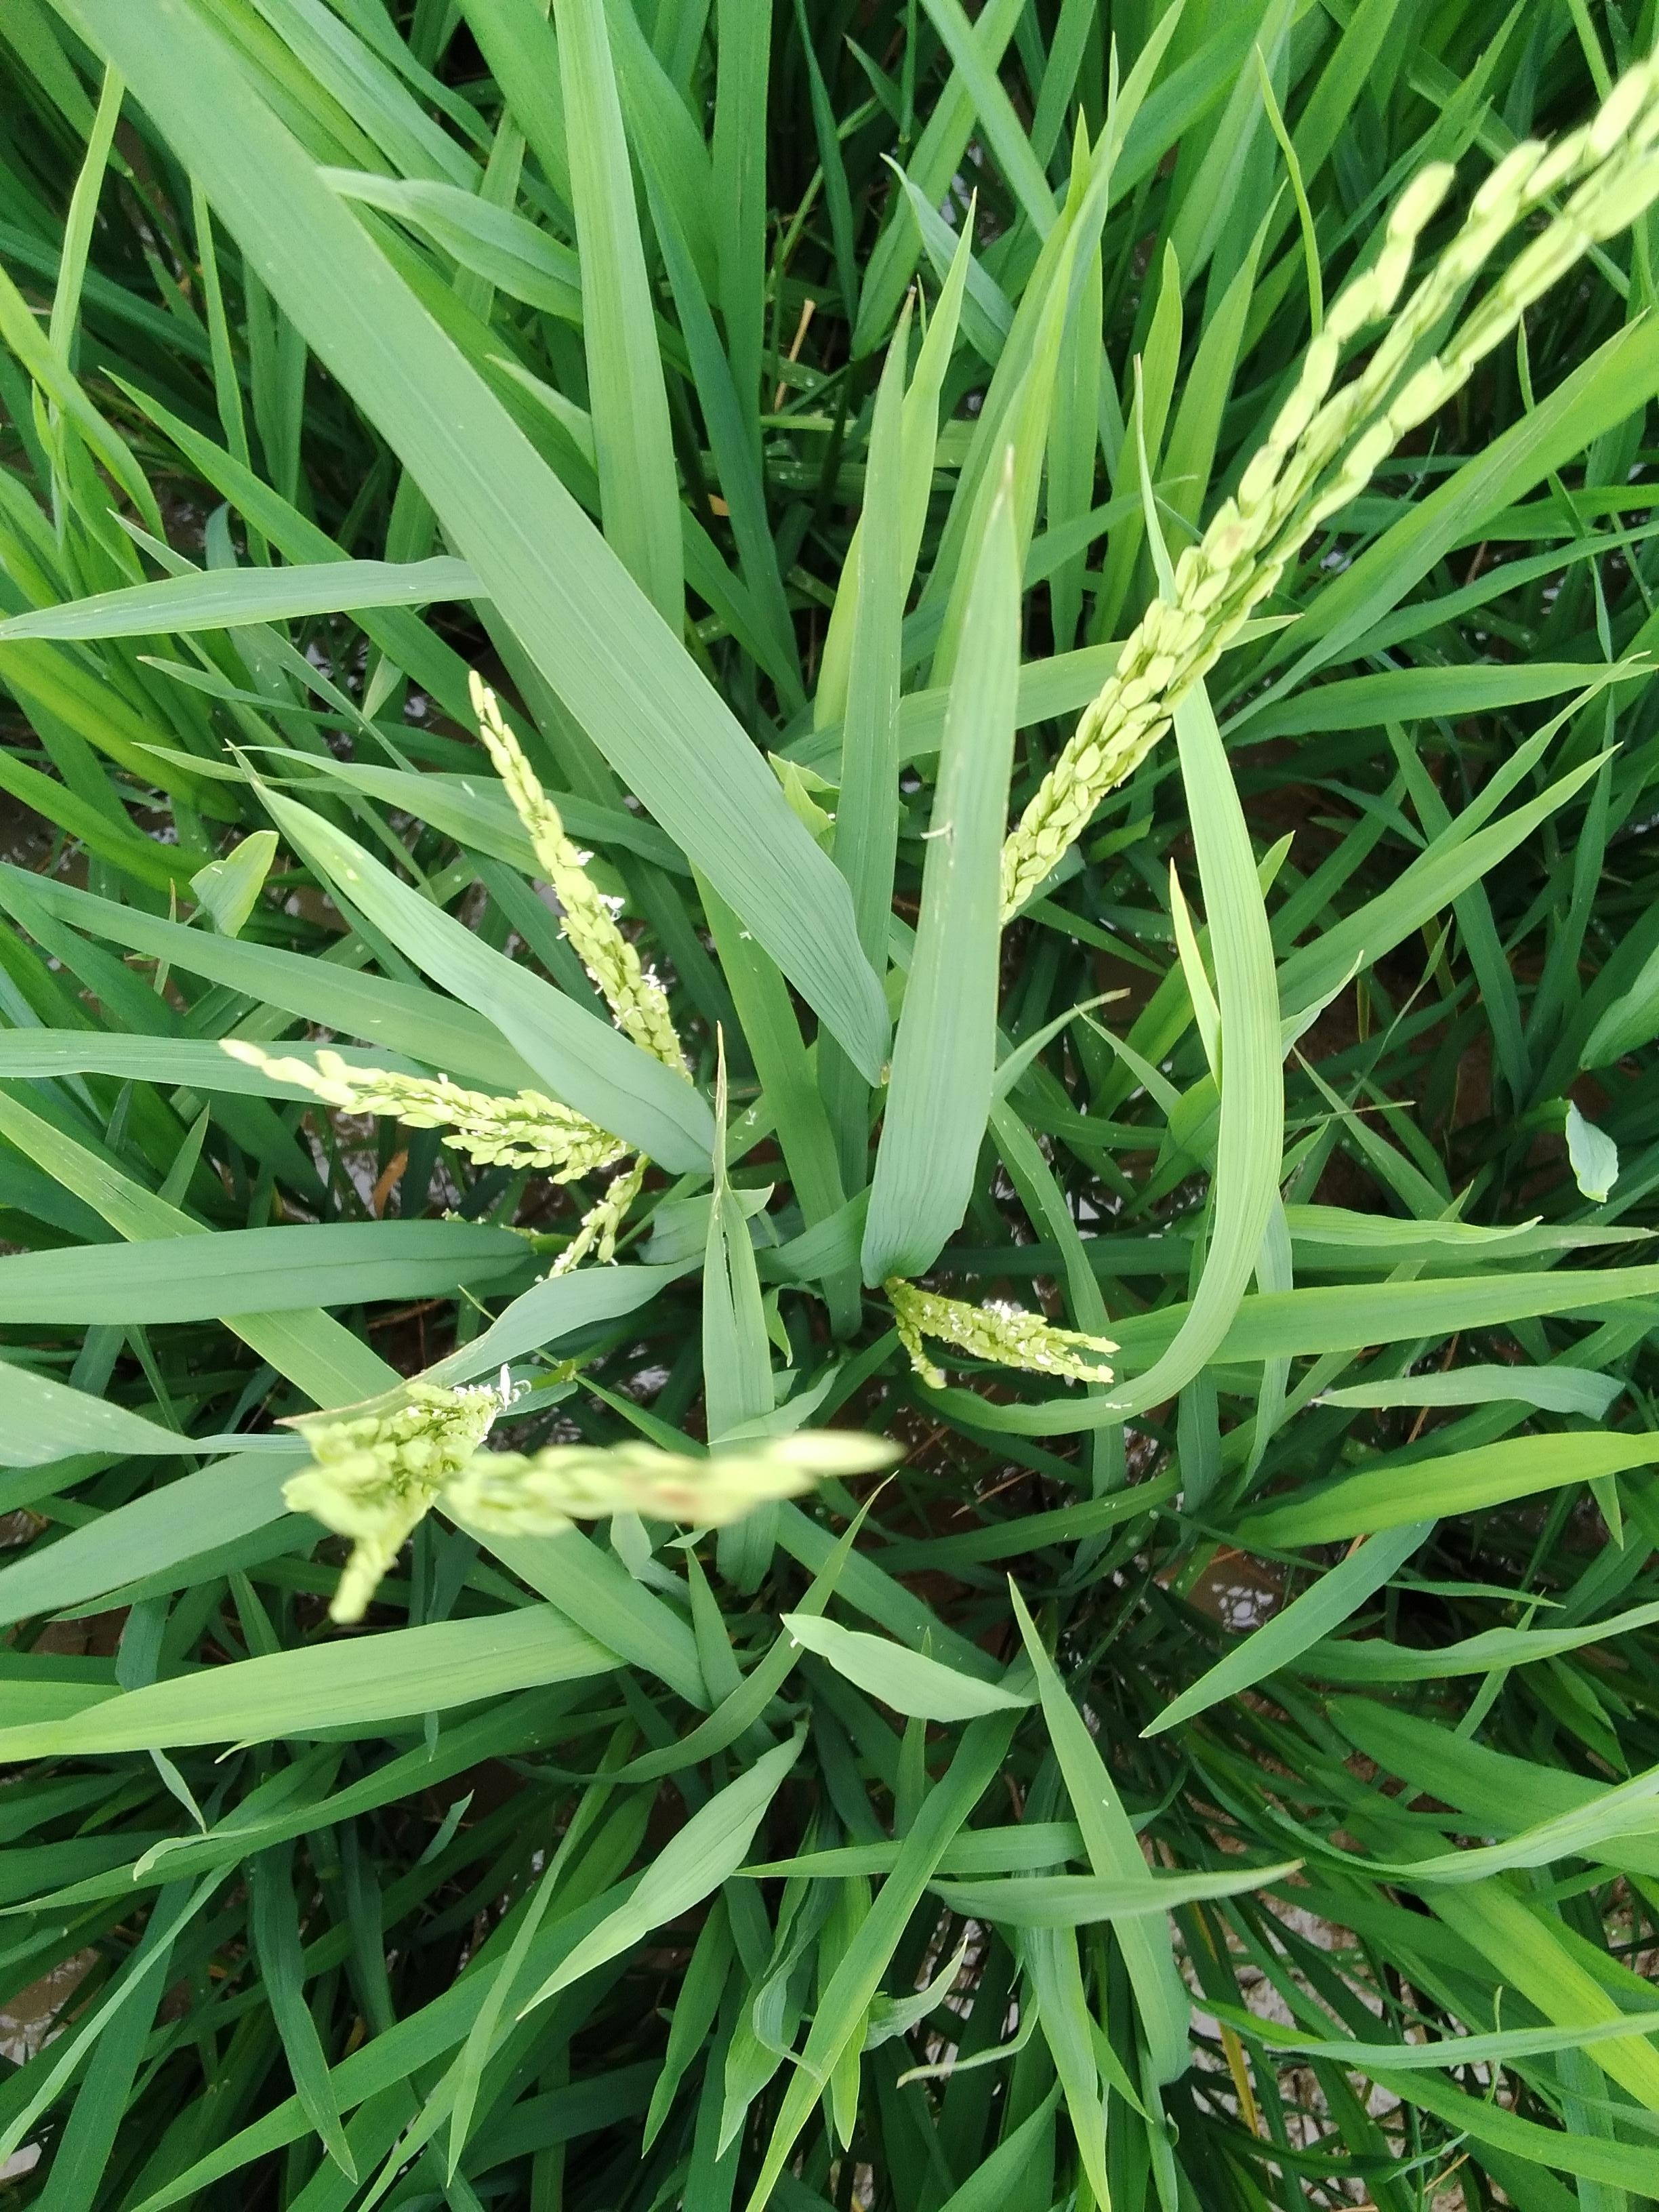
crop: rice
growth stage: flowering
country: Nigeria
